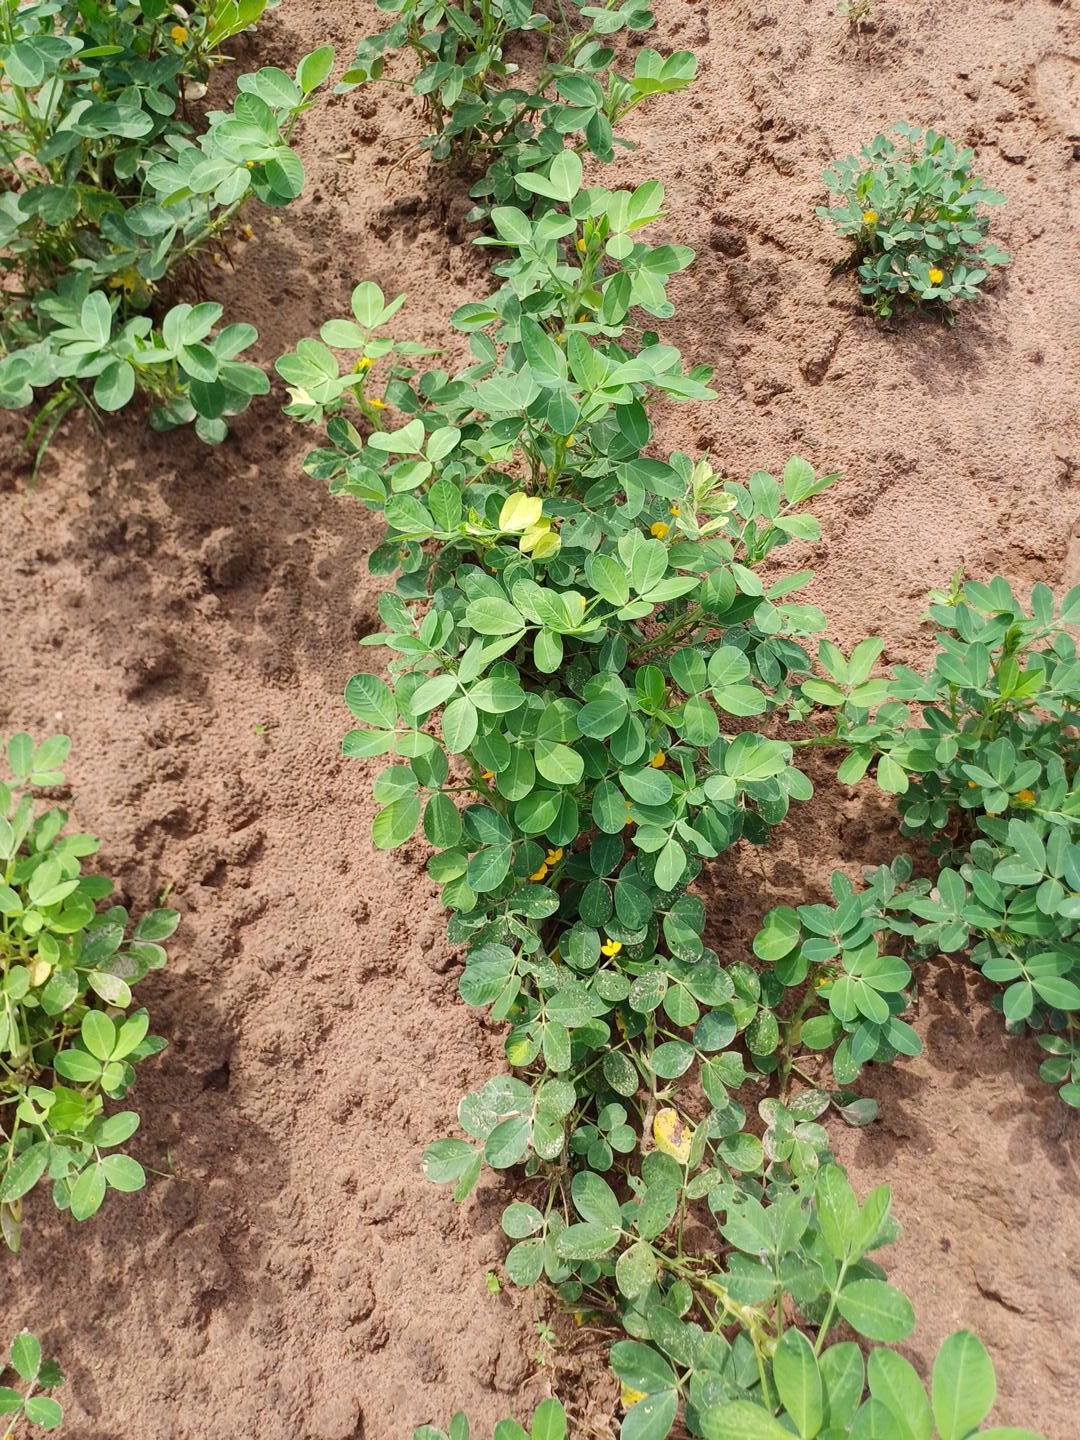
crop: groundnut
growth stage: flowering
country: Senegal
